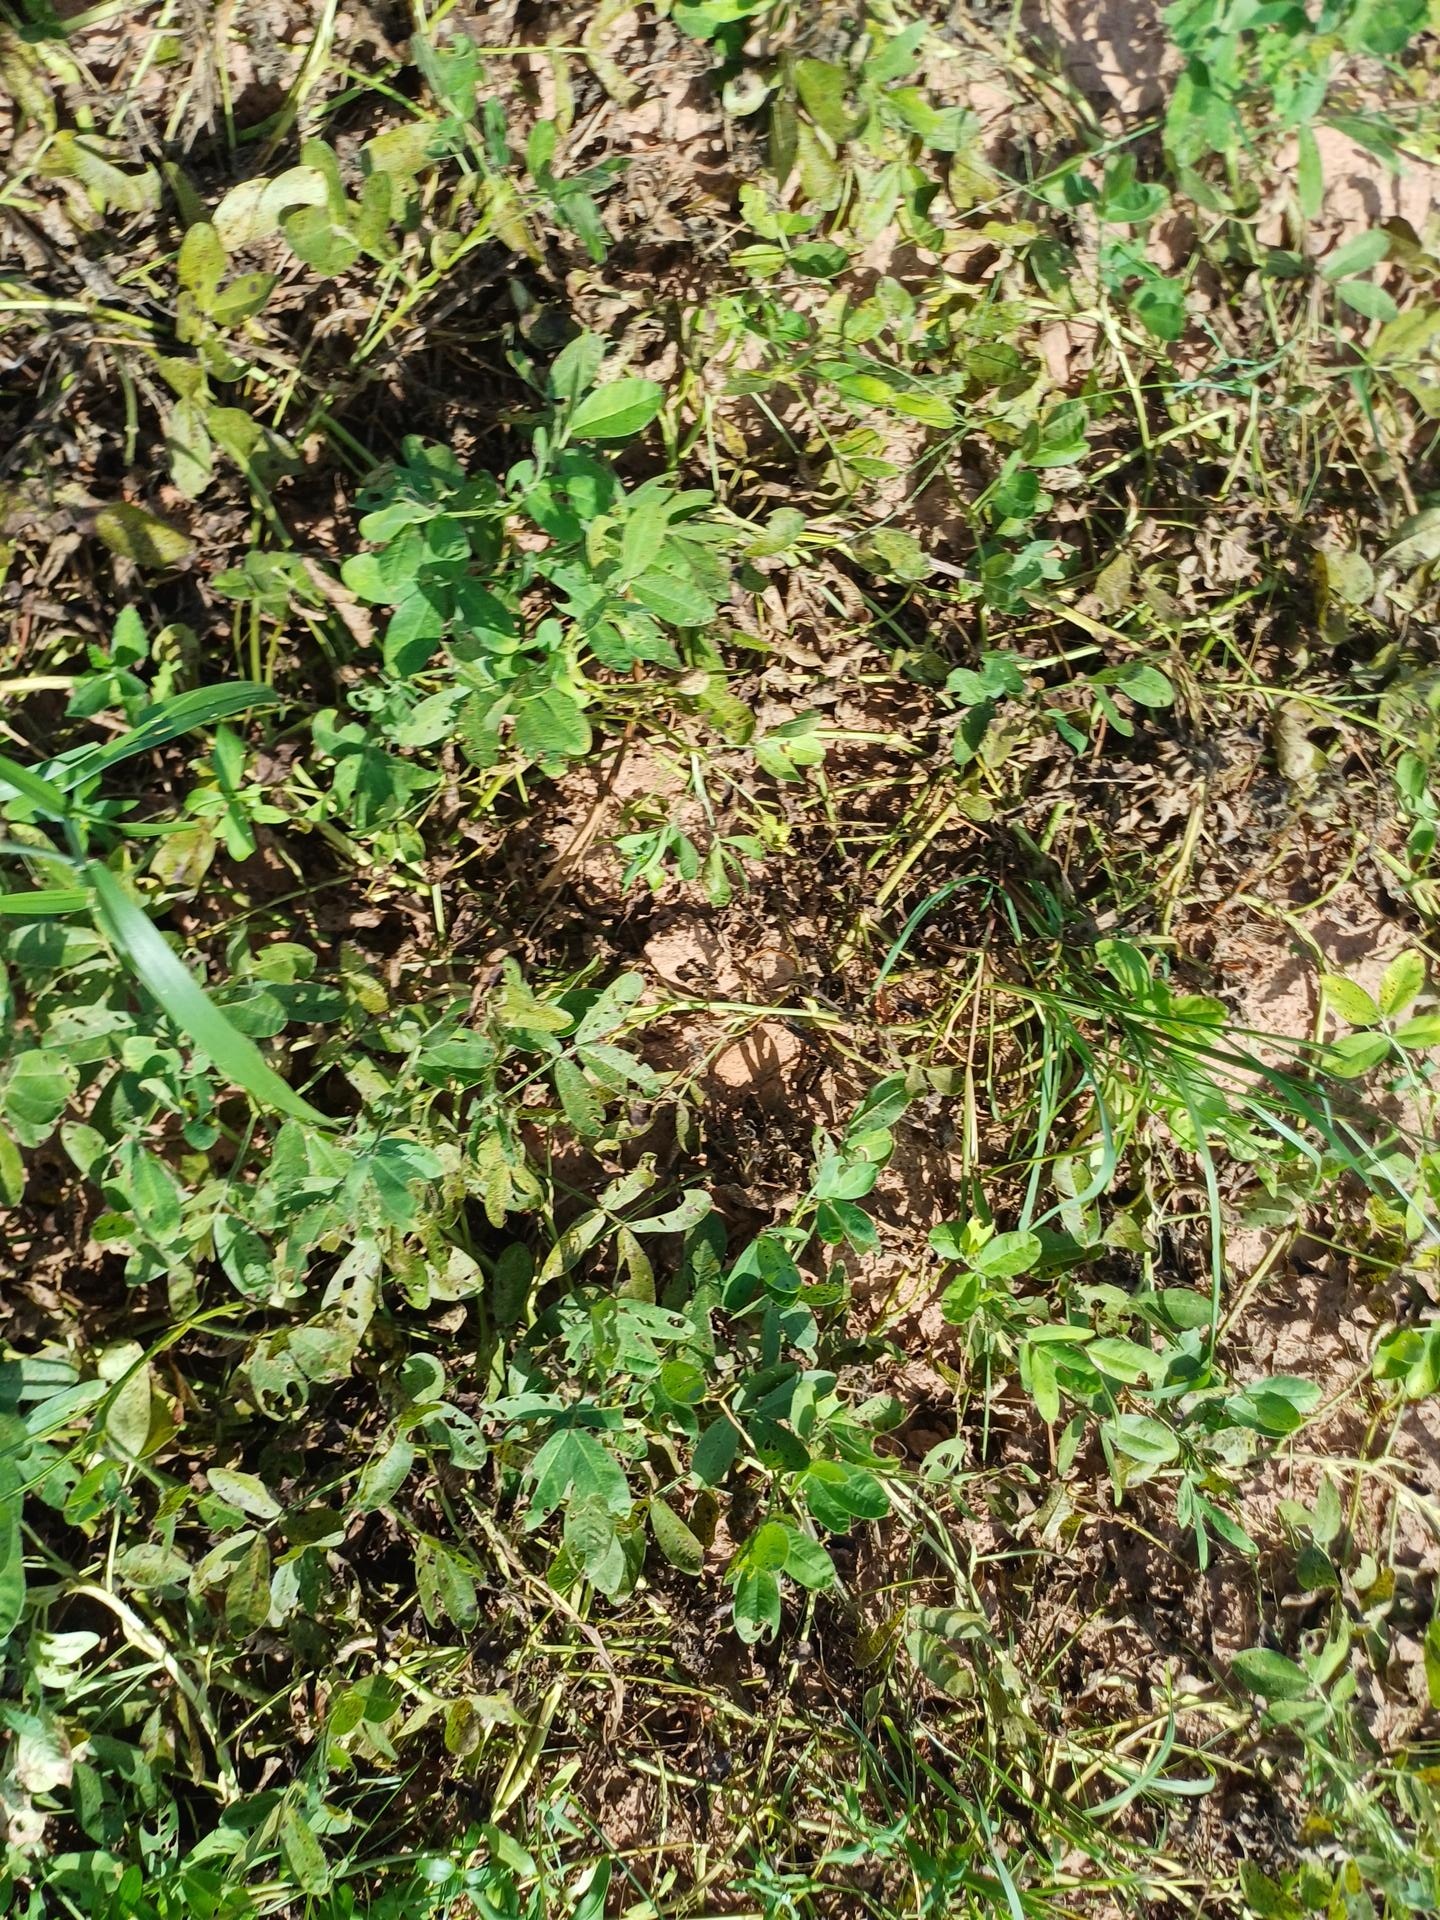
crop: groundnut
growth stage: flowering
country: Senegal
